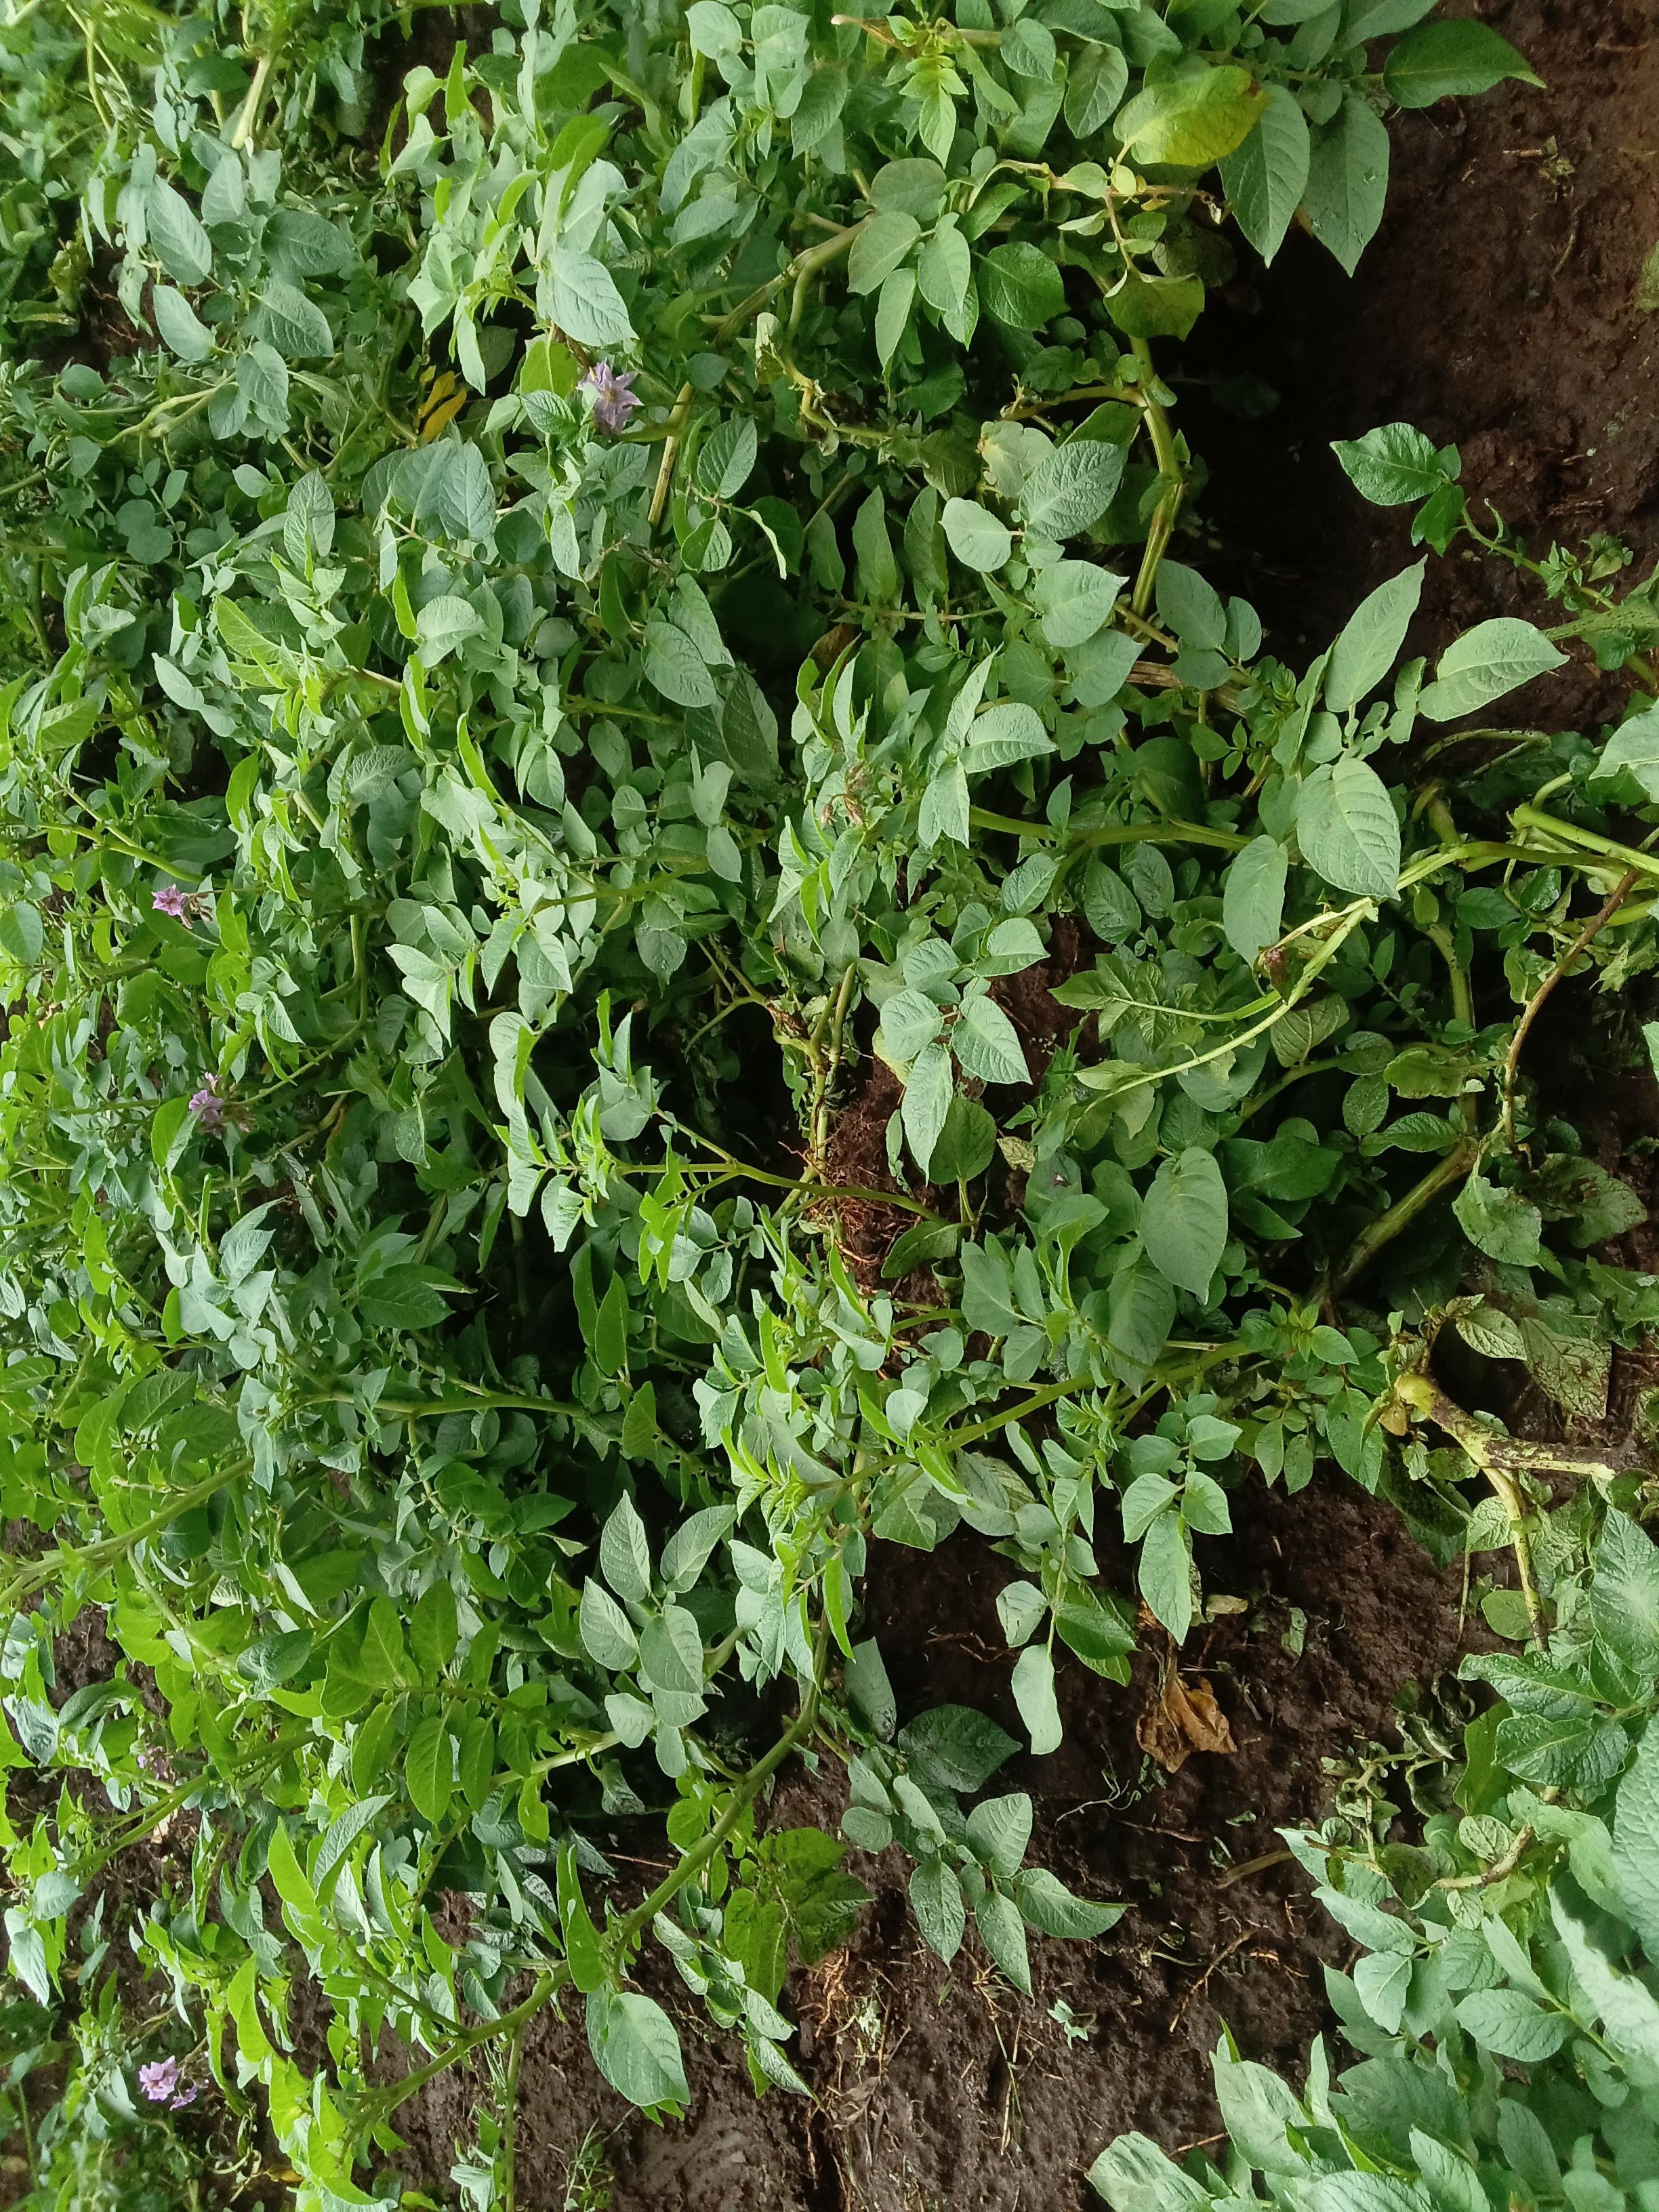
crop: potato
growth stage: vegetative
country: Kenya
